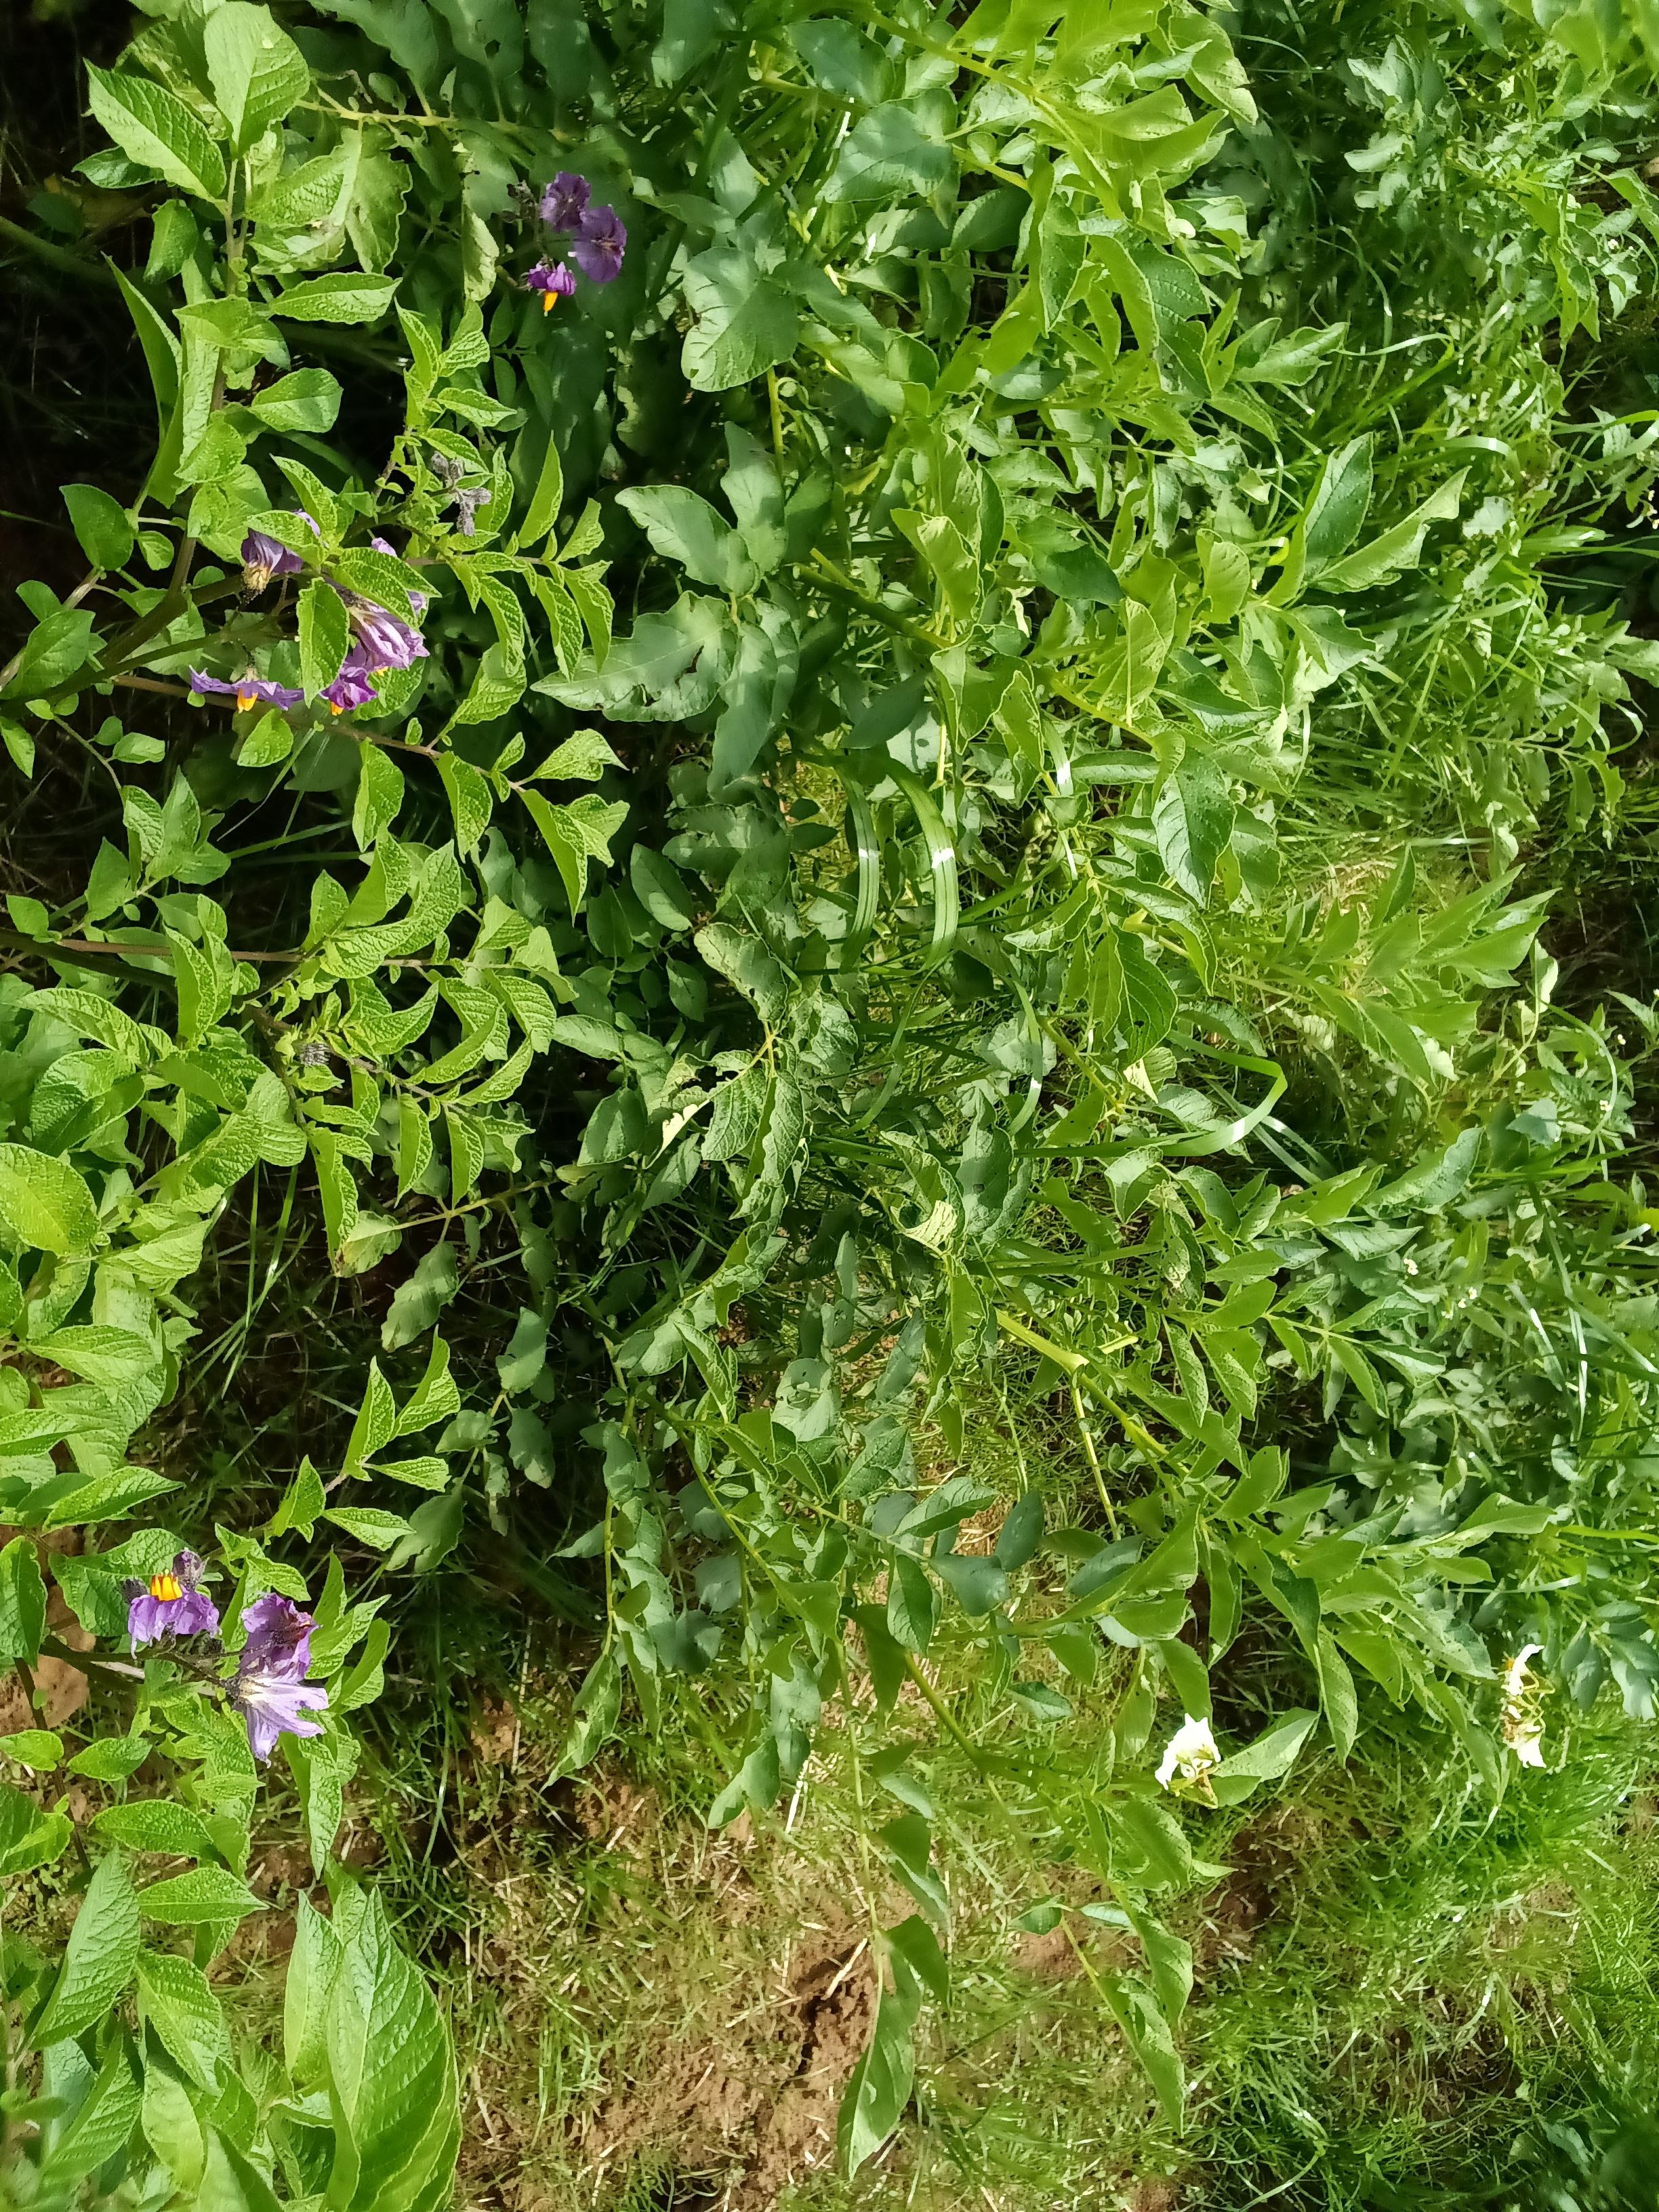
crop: potato
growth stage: flowering
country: Kenya
